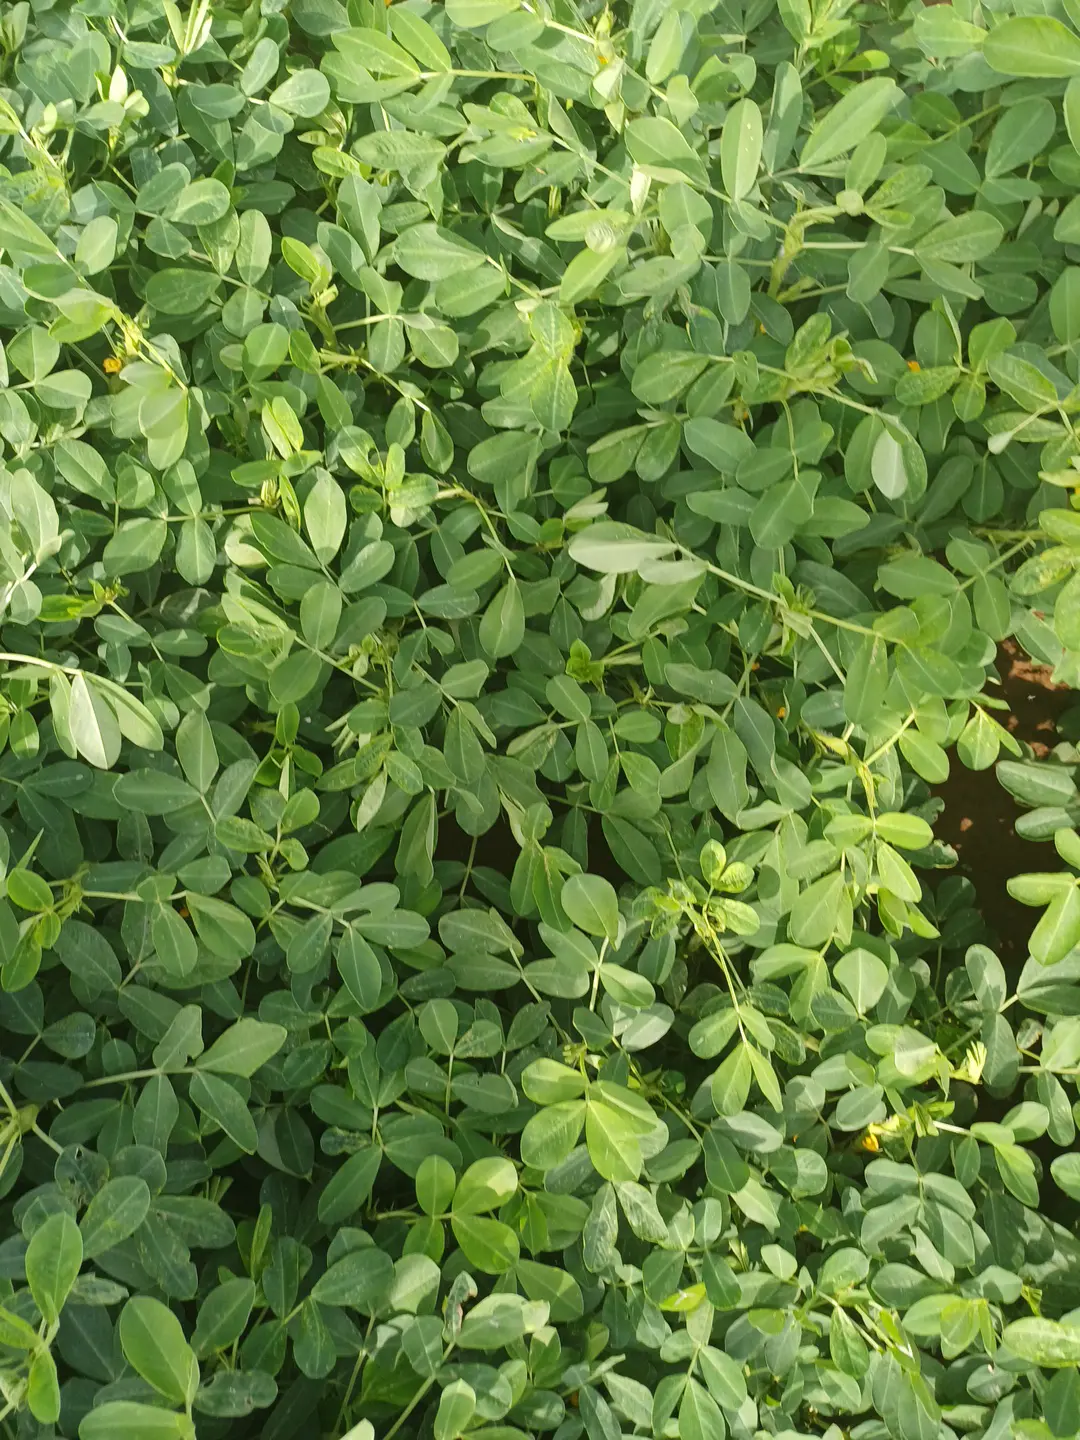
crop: groundnut
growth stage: flowering
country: Kenya
